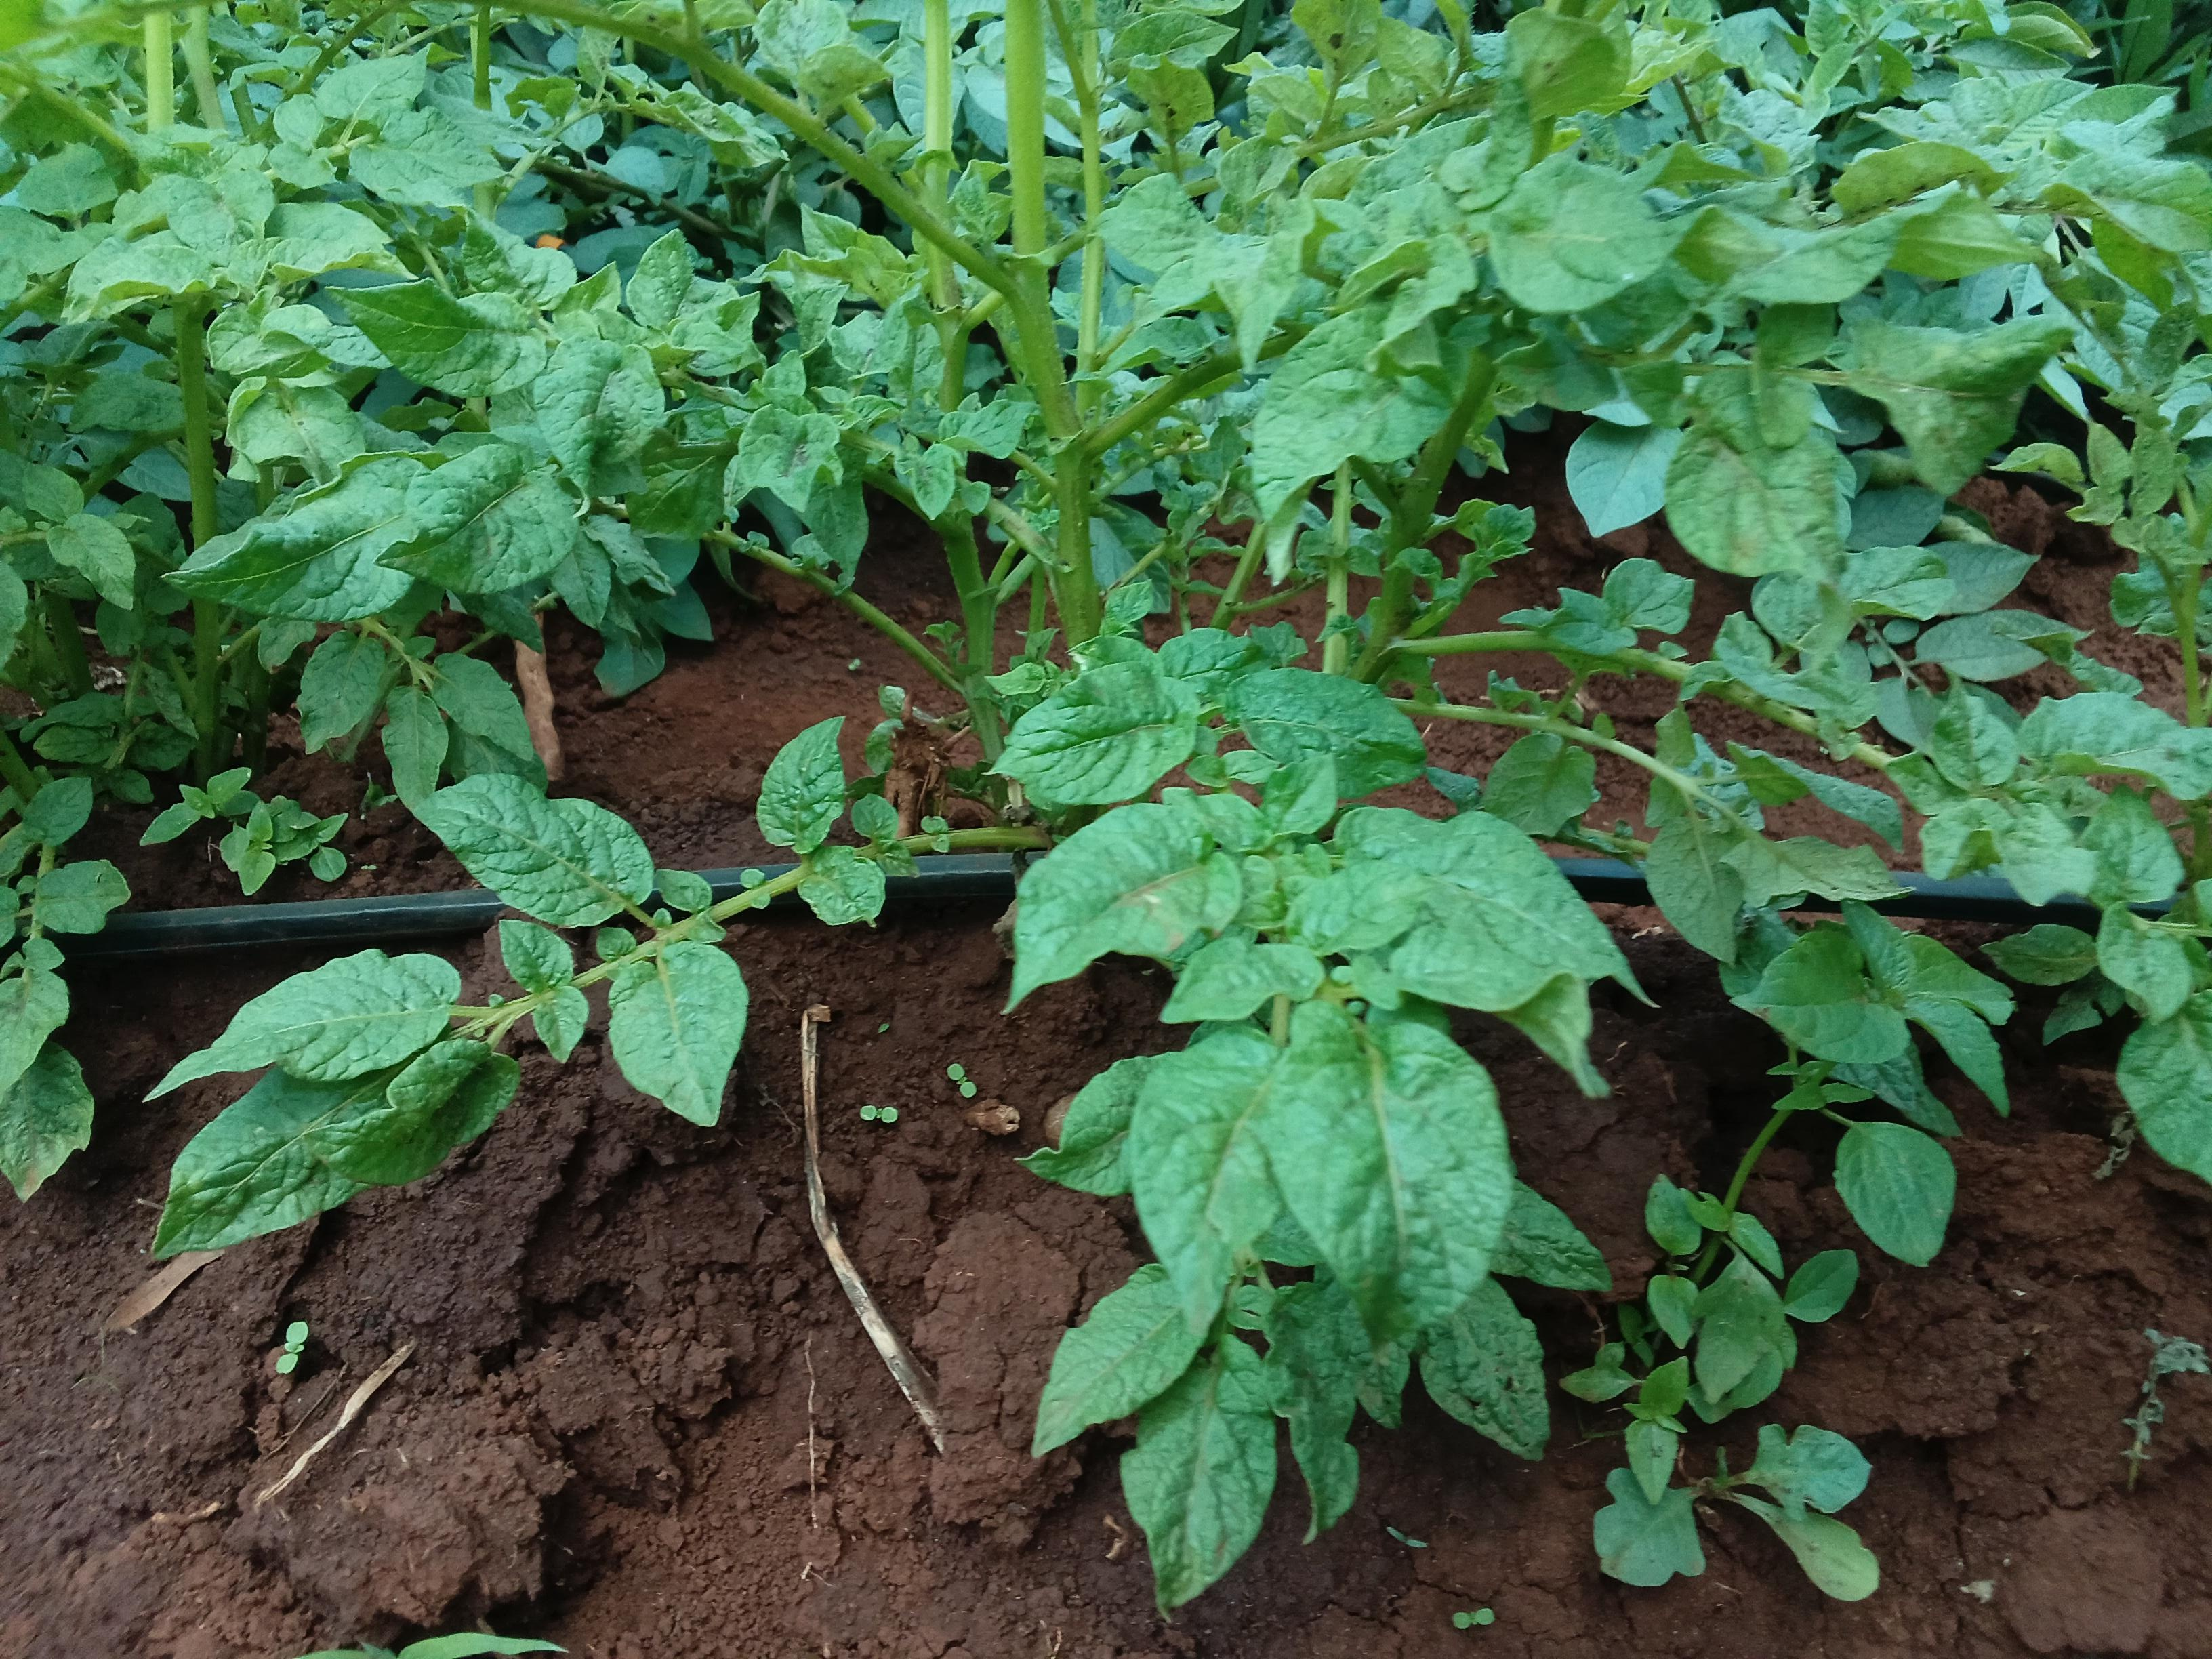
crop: potato
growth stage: vegetative
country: Kenya
